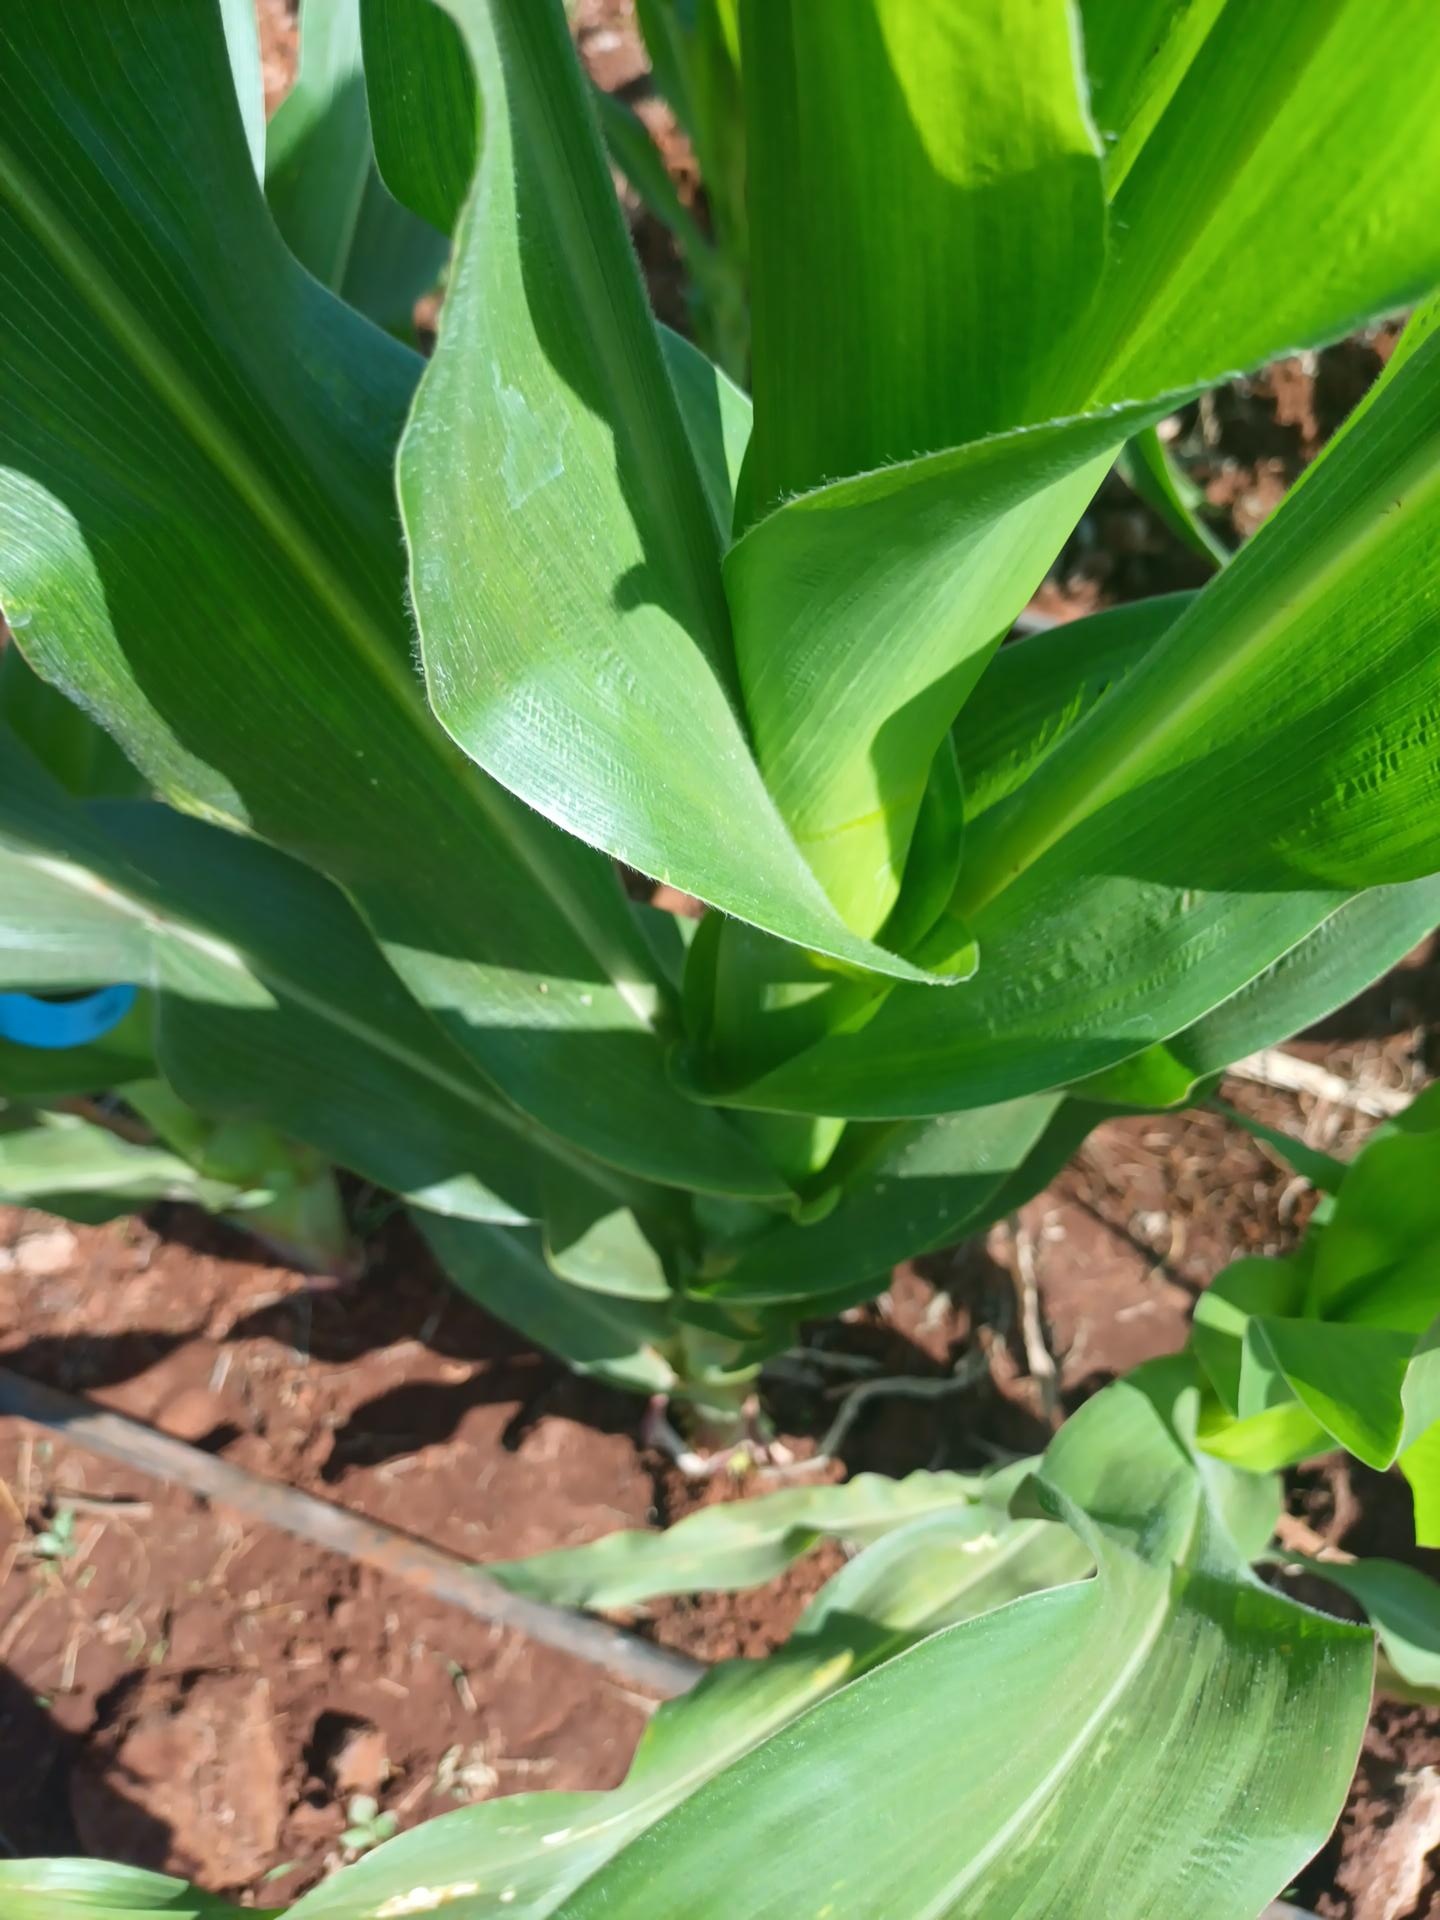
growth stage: vegetative
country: Kenya
